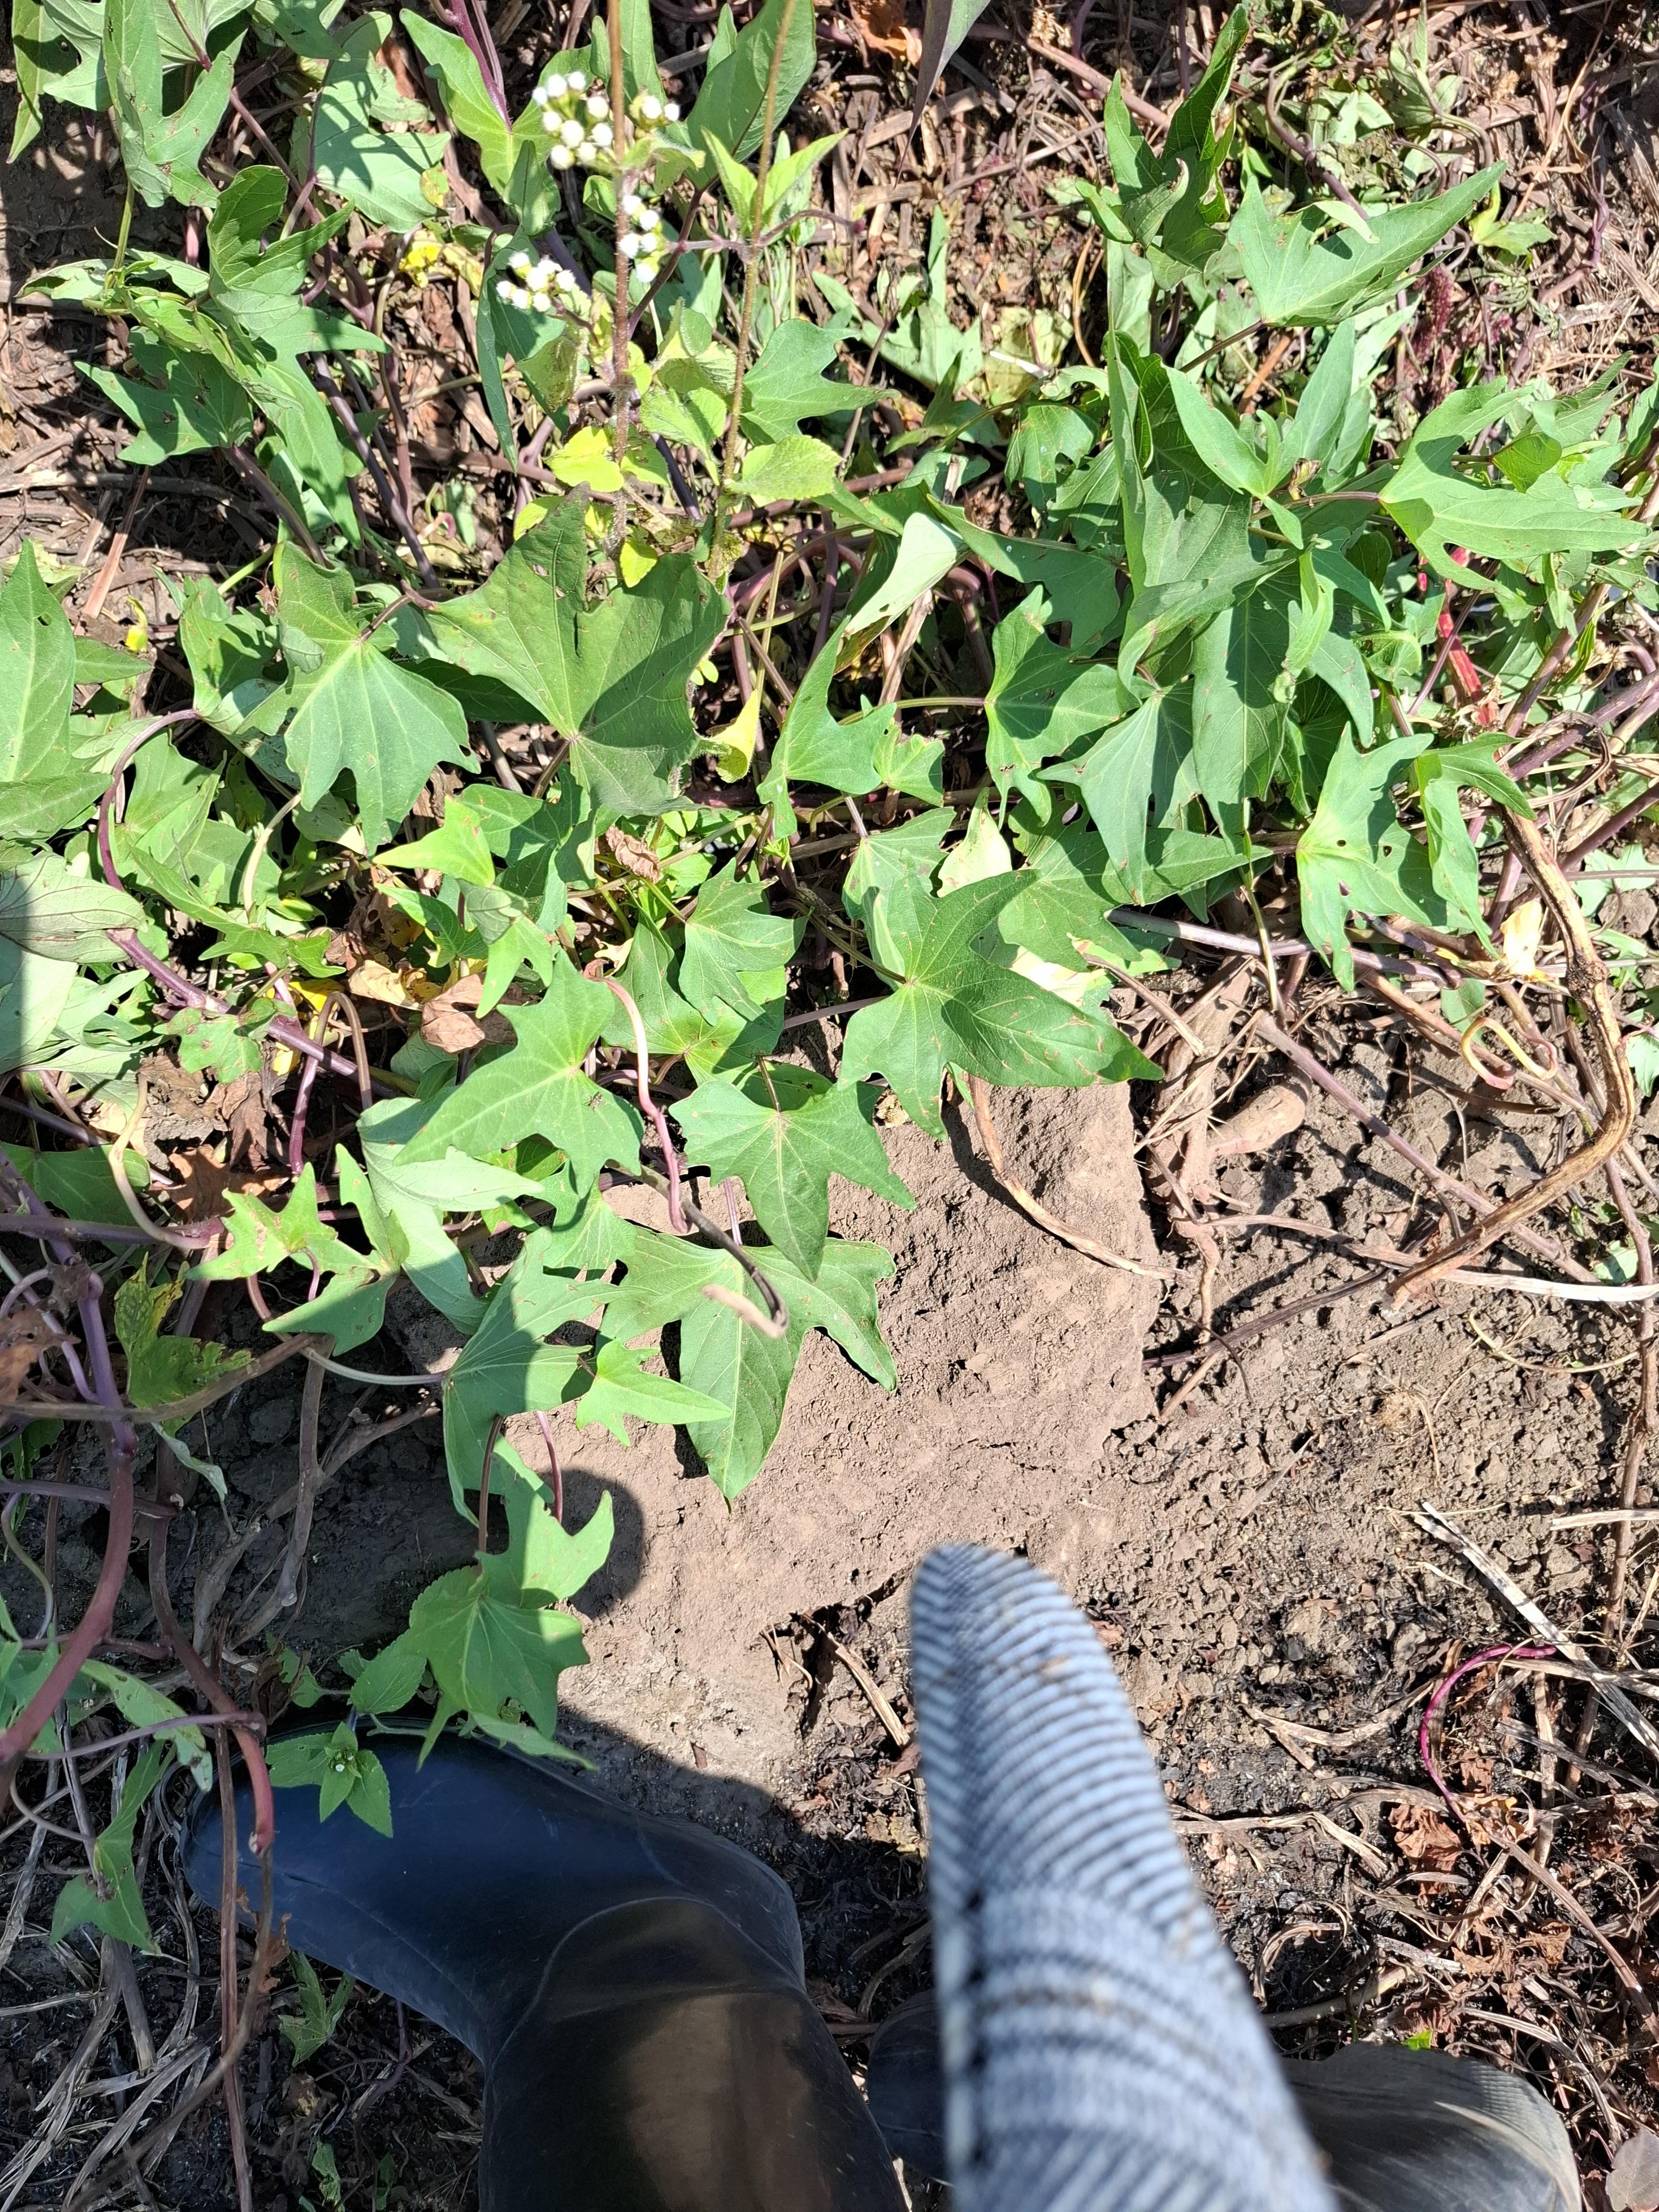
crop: sweet potato
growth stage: flowering
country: Tanzania
